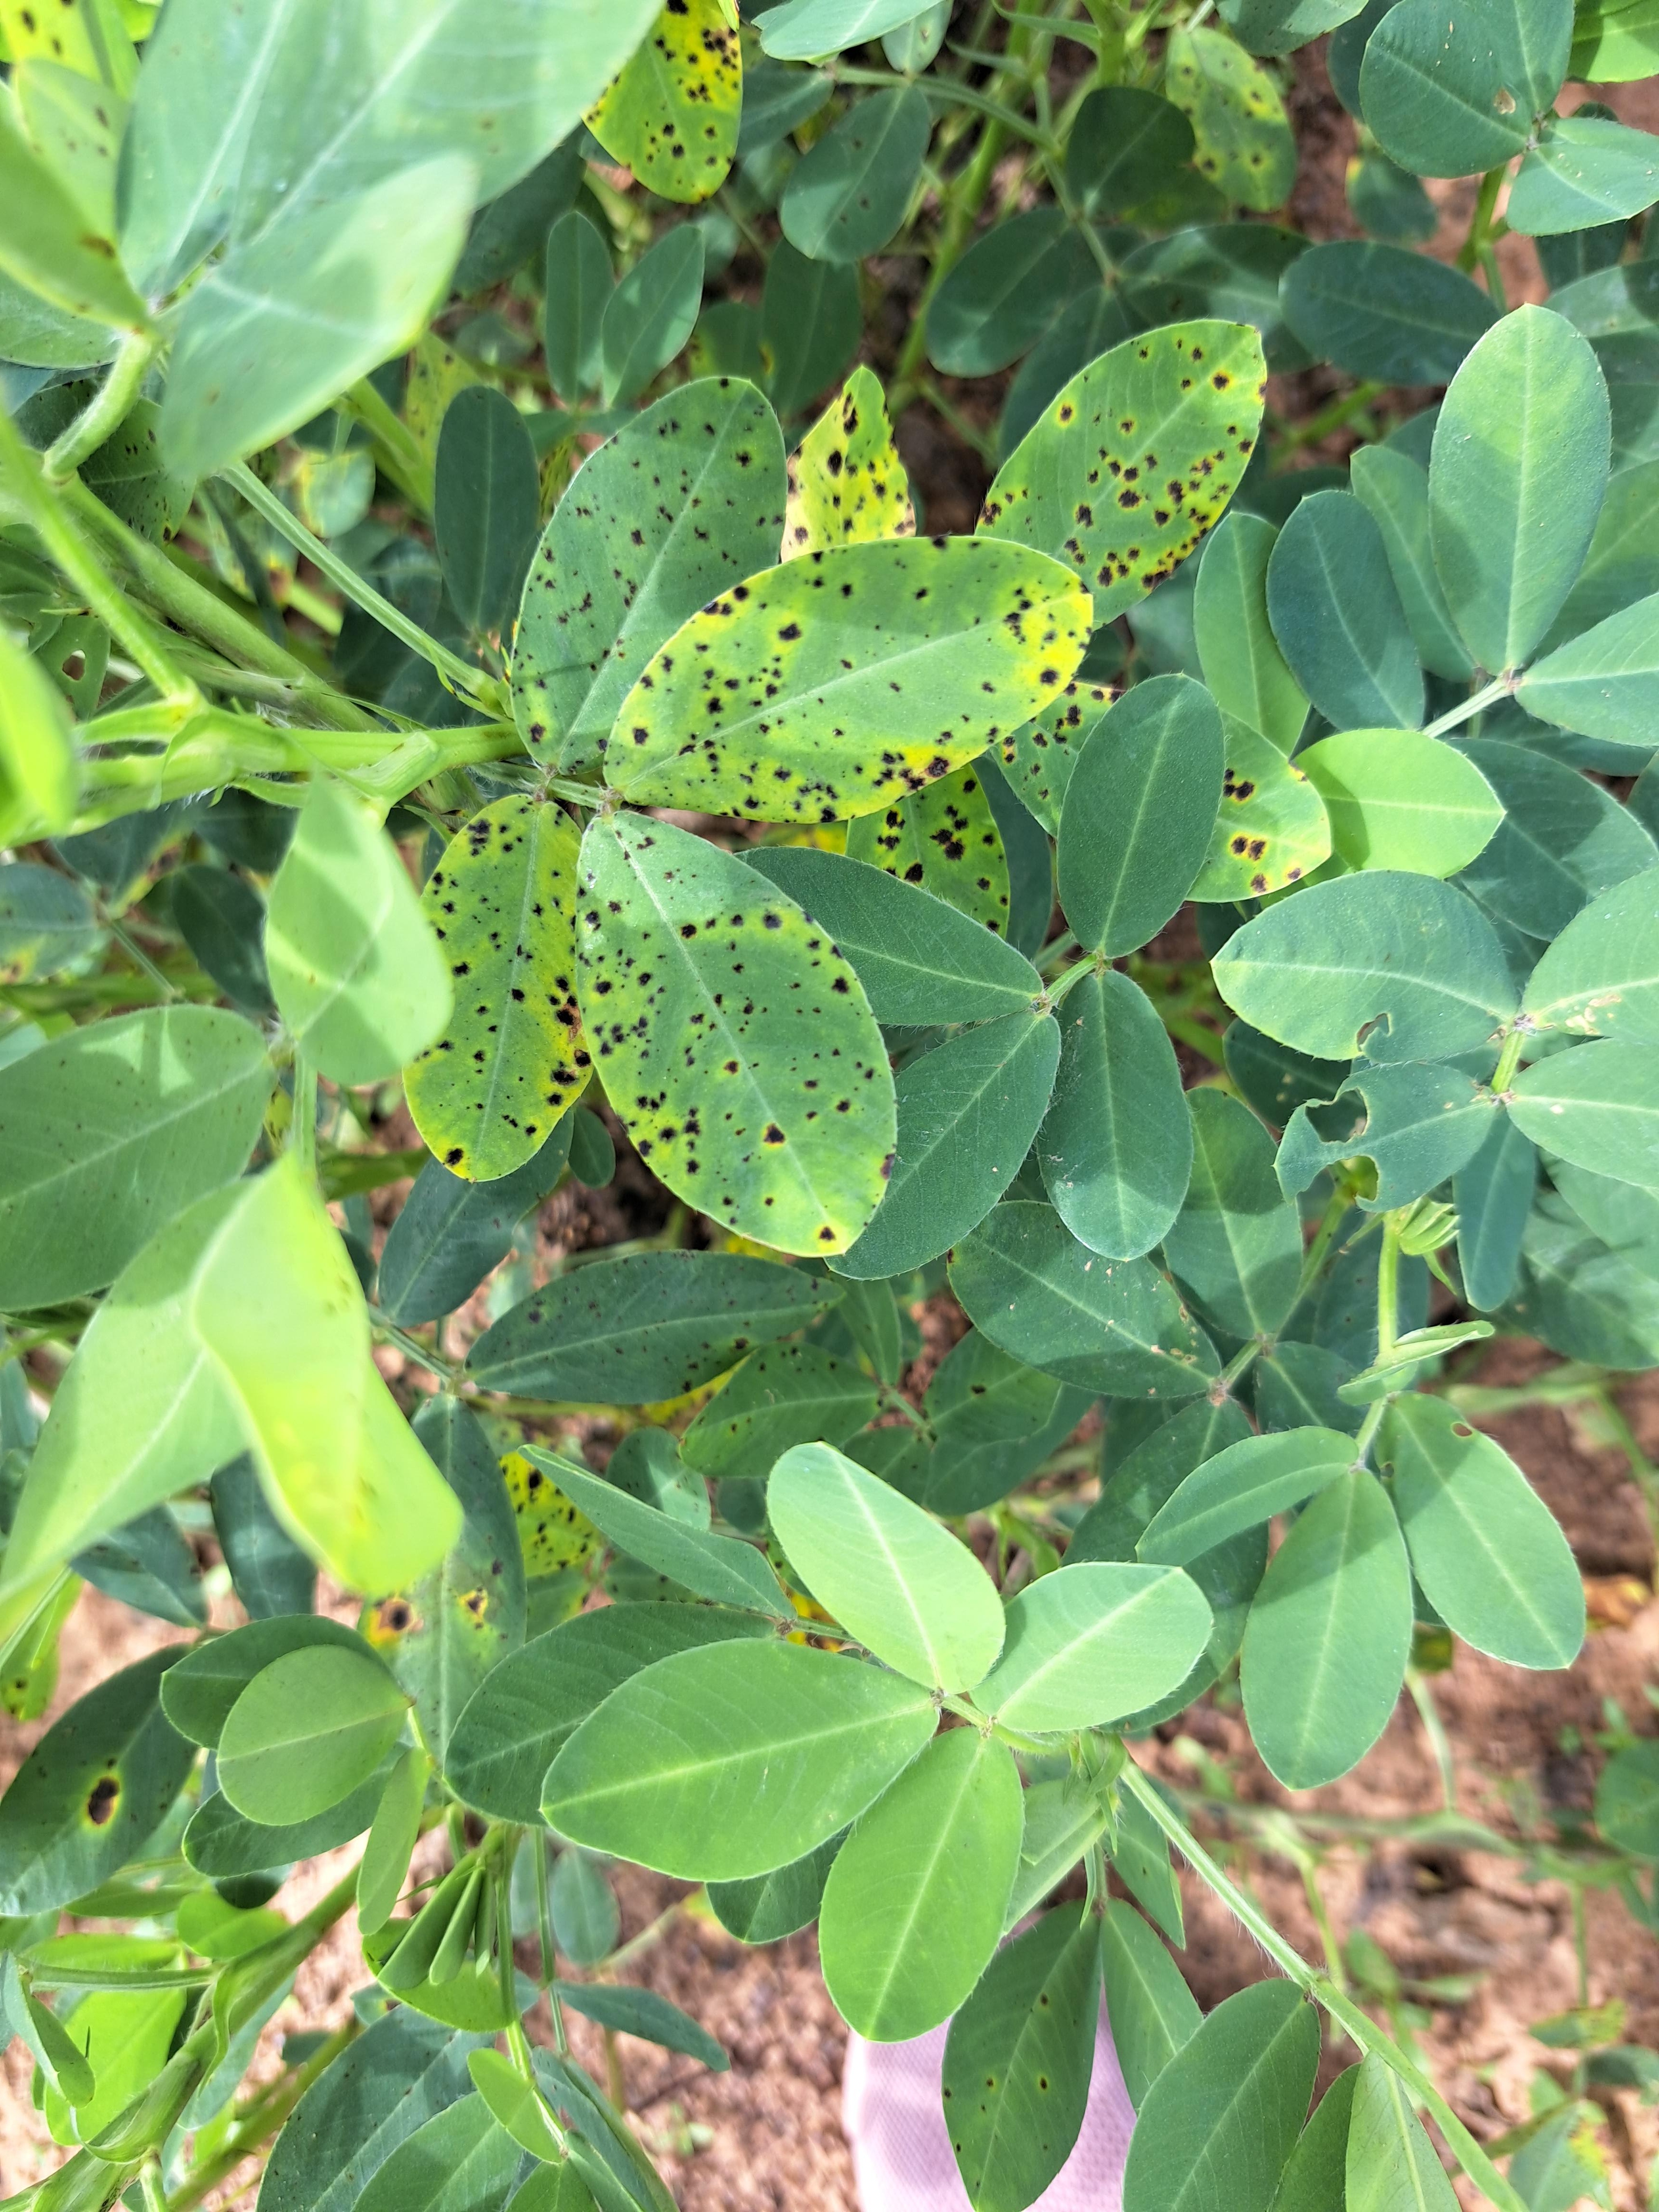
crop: groundnut
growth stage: development pod
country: Ghana
